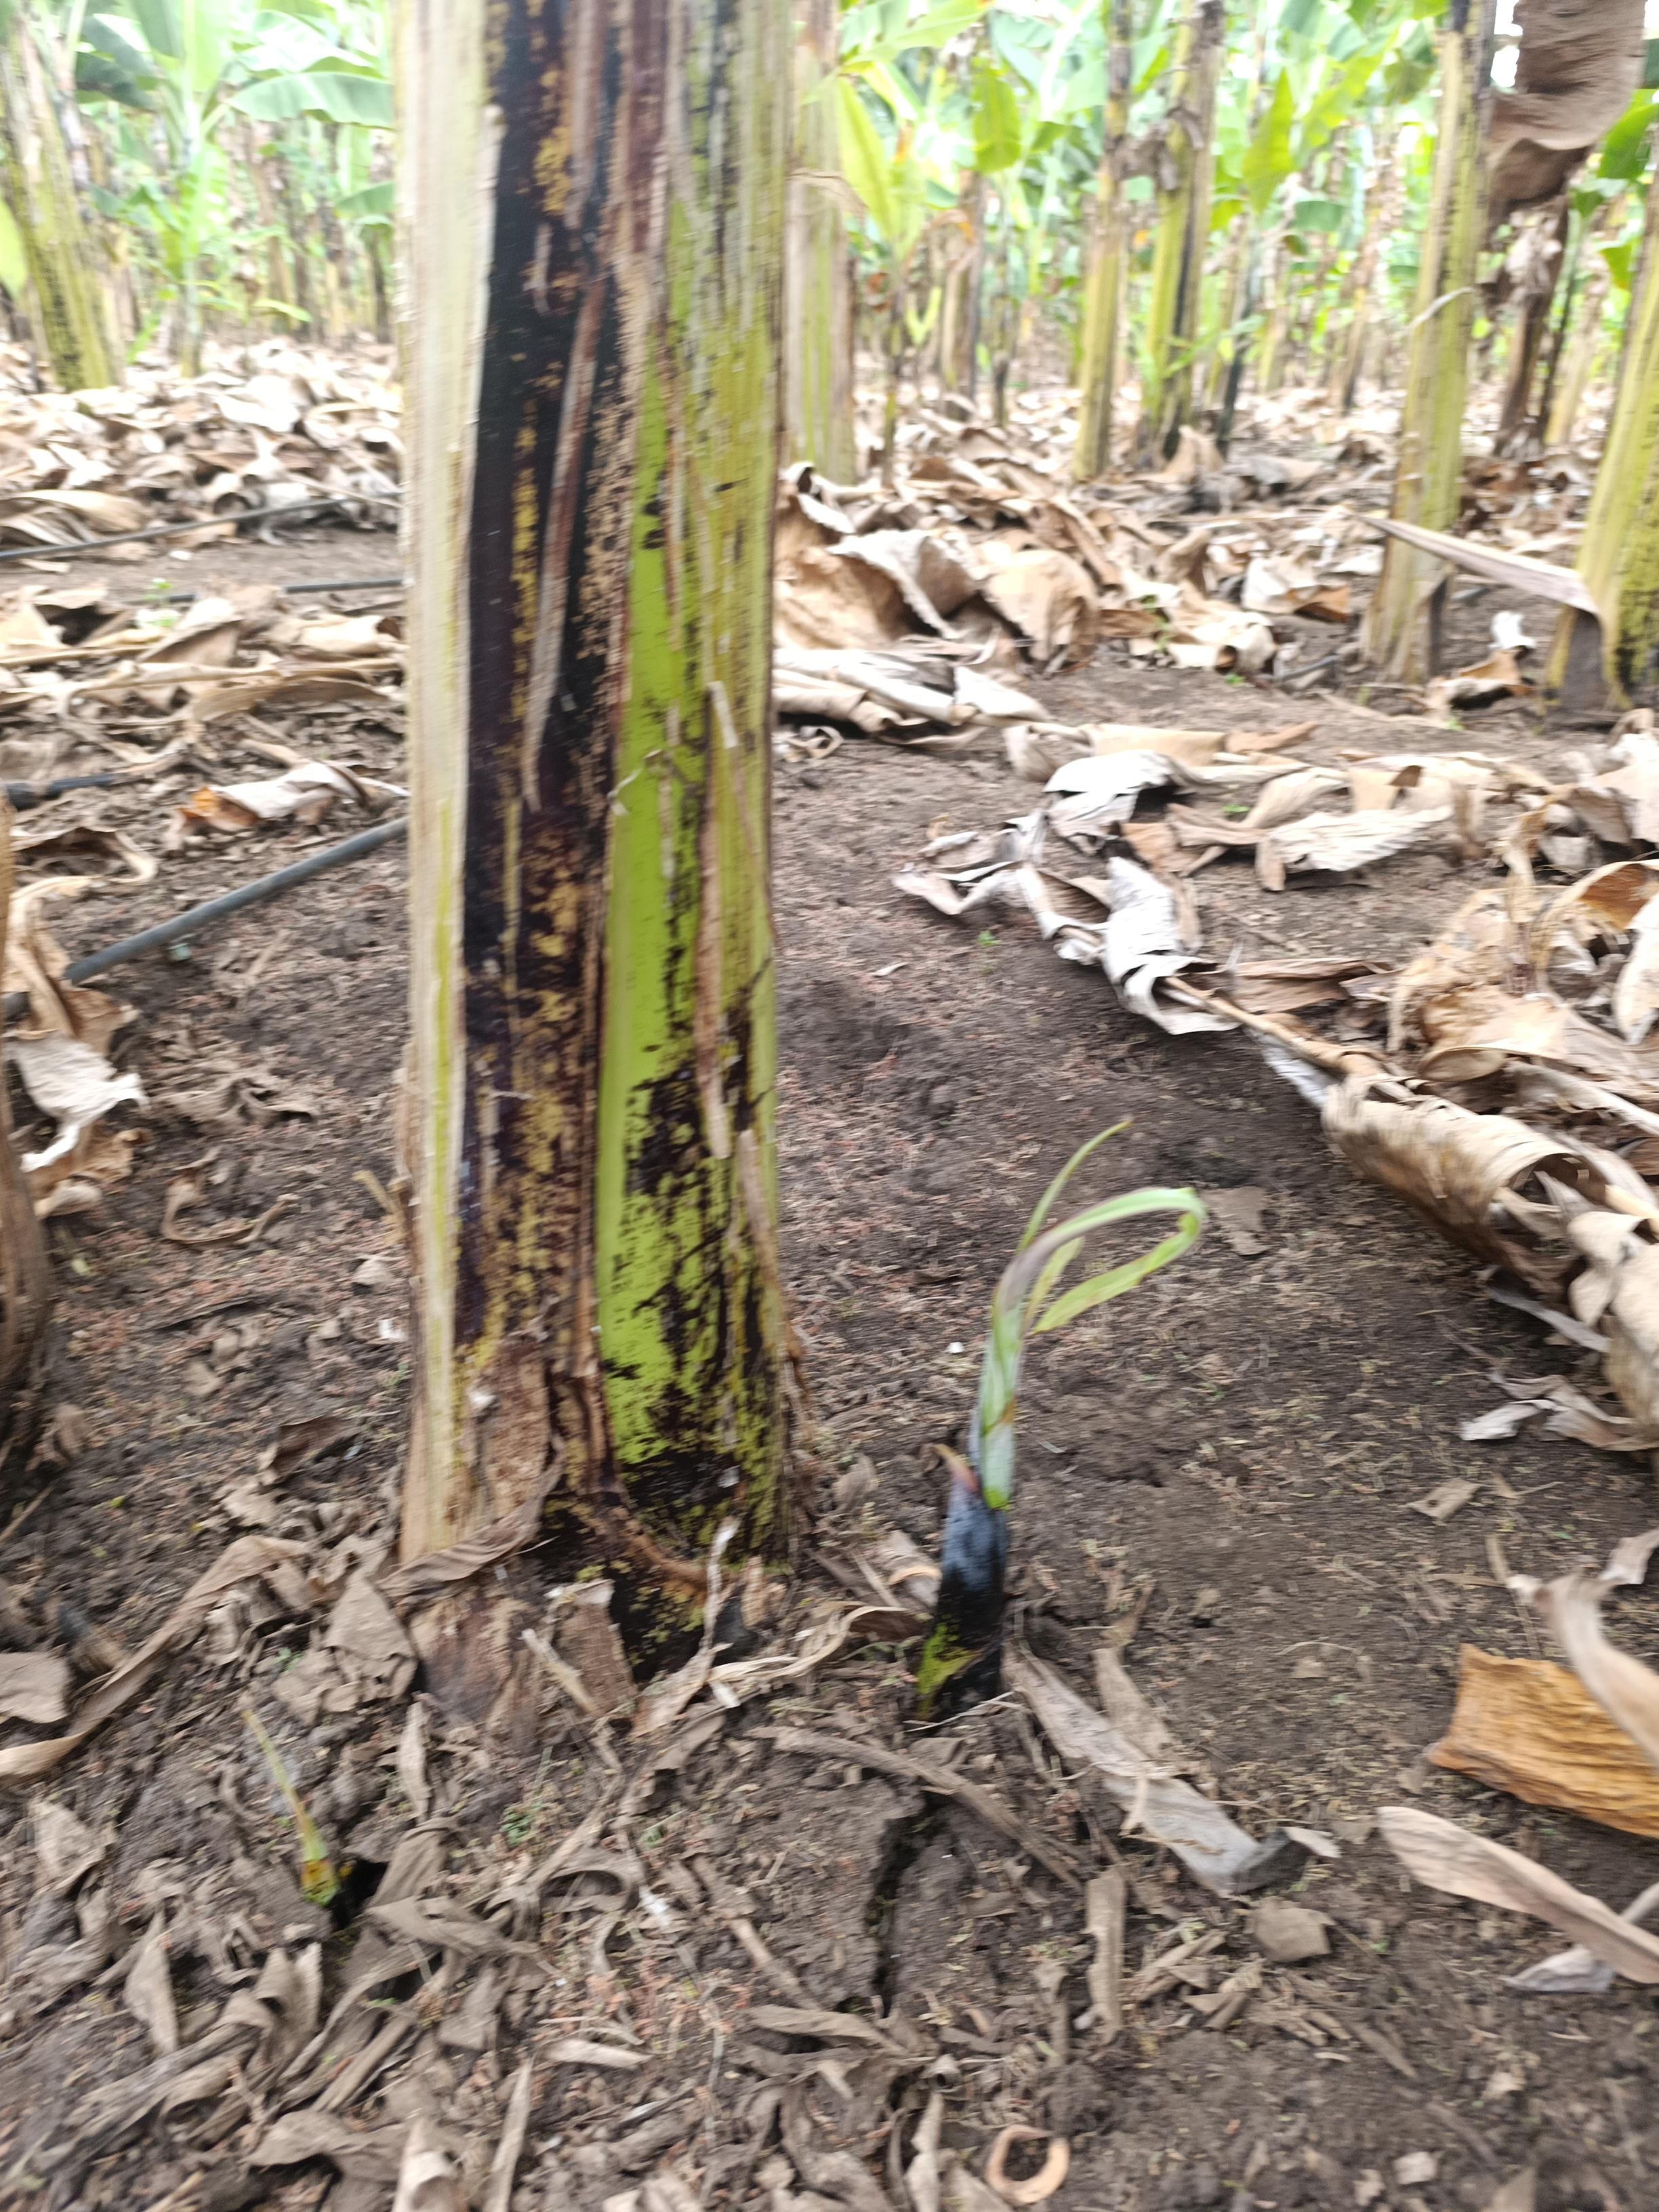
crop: banana
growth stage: emergence sucker
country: Tanzania
